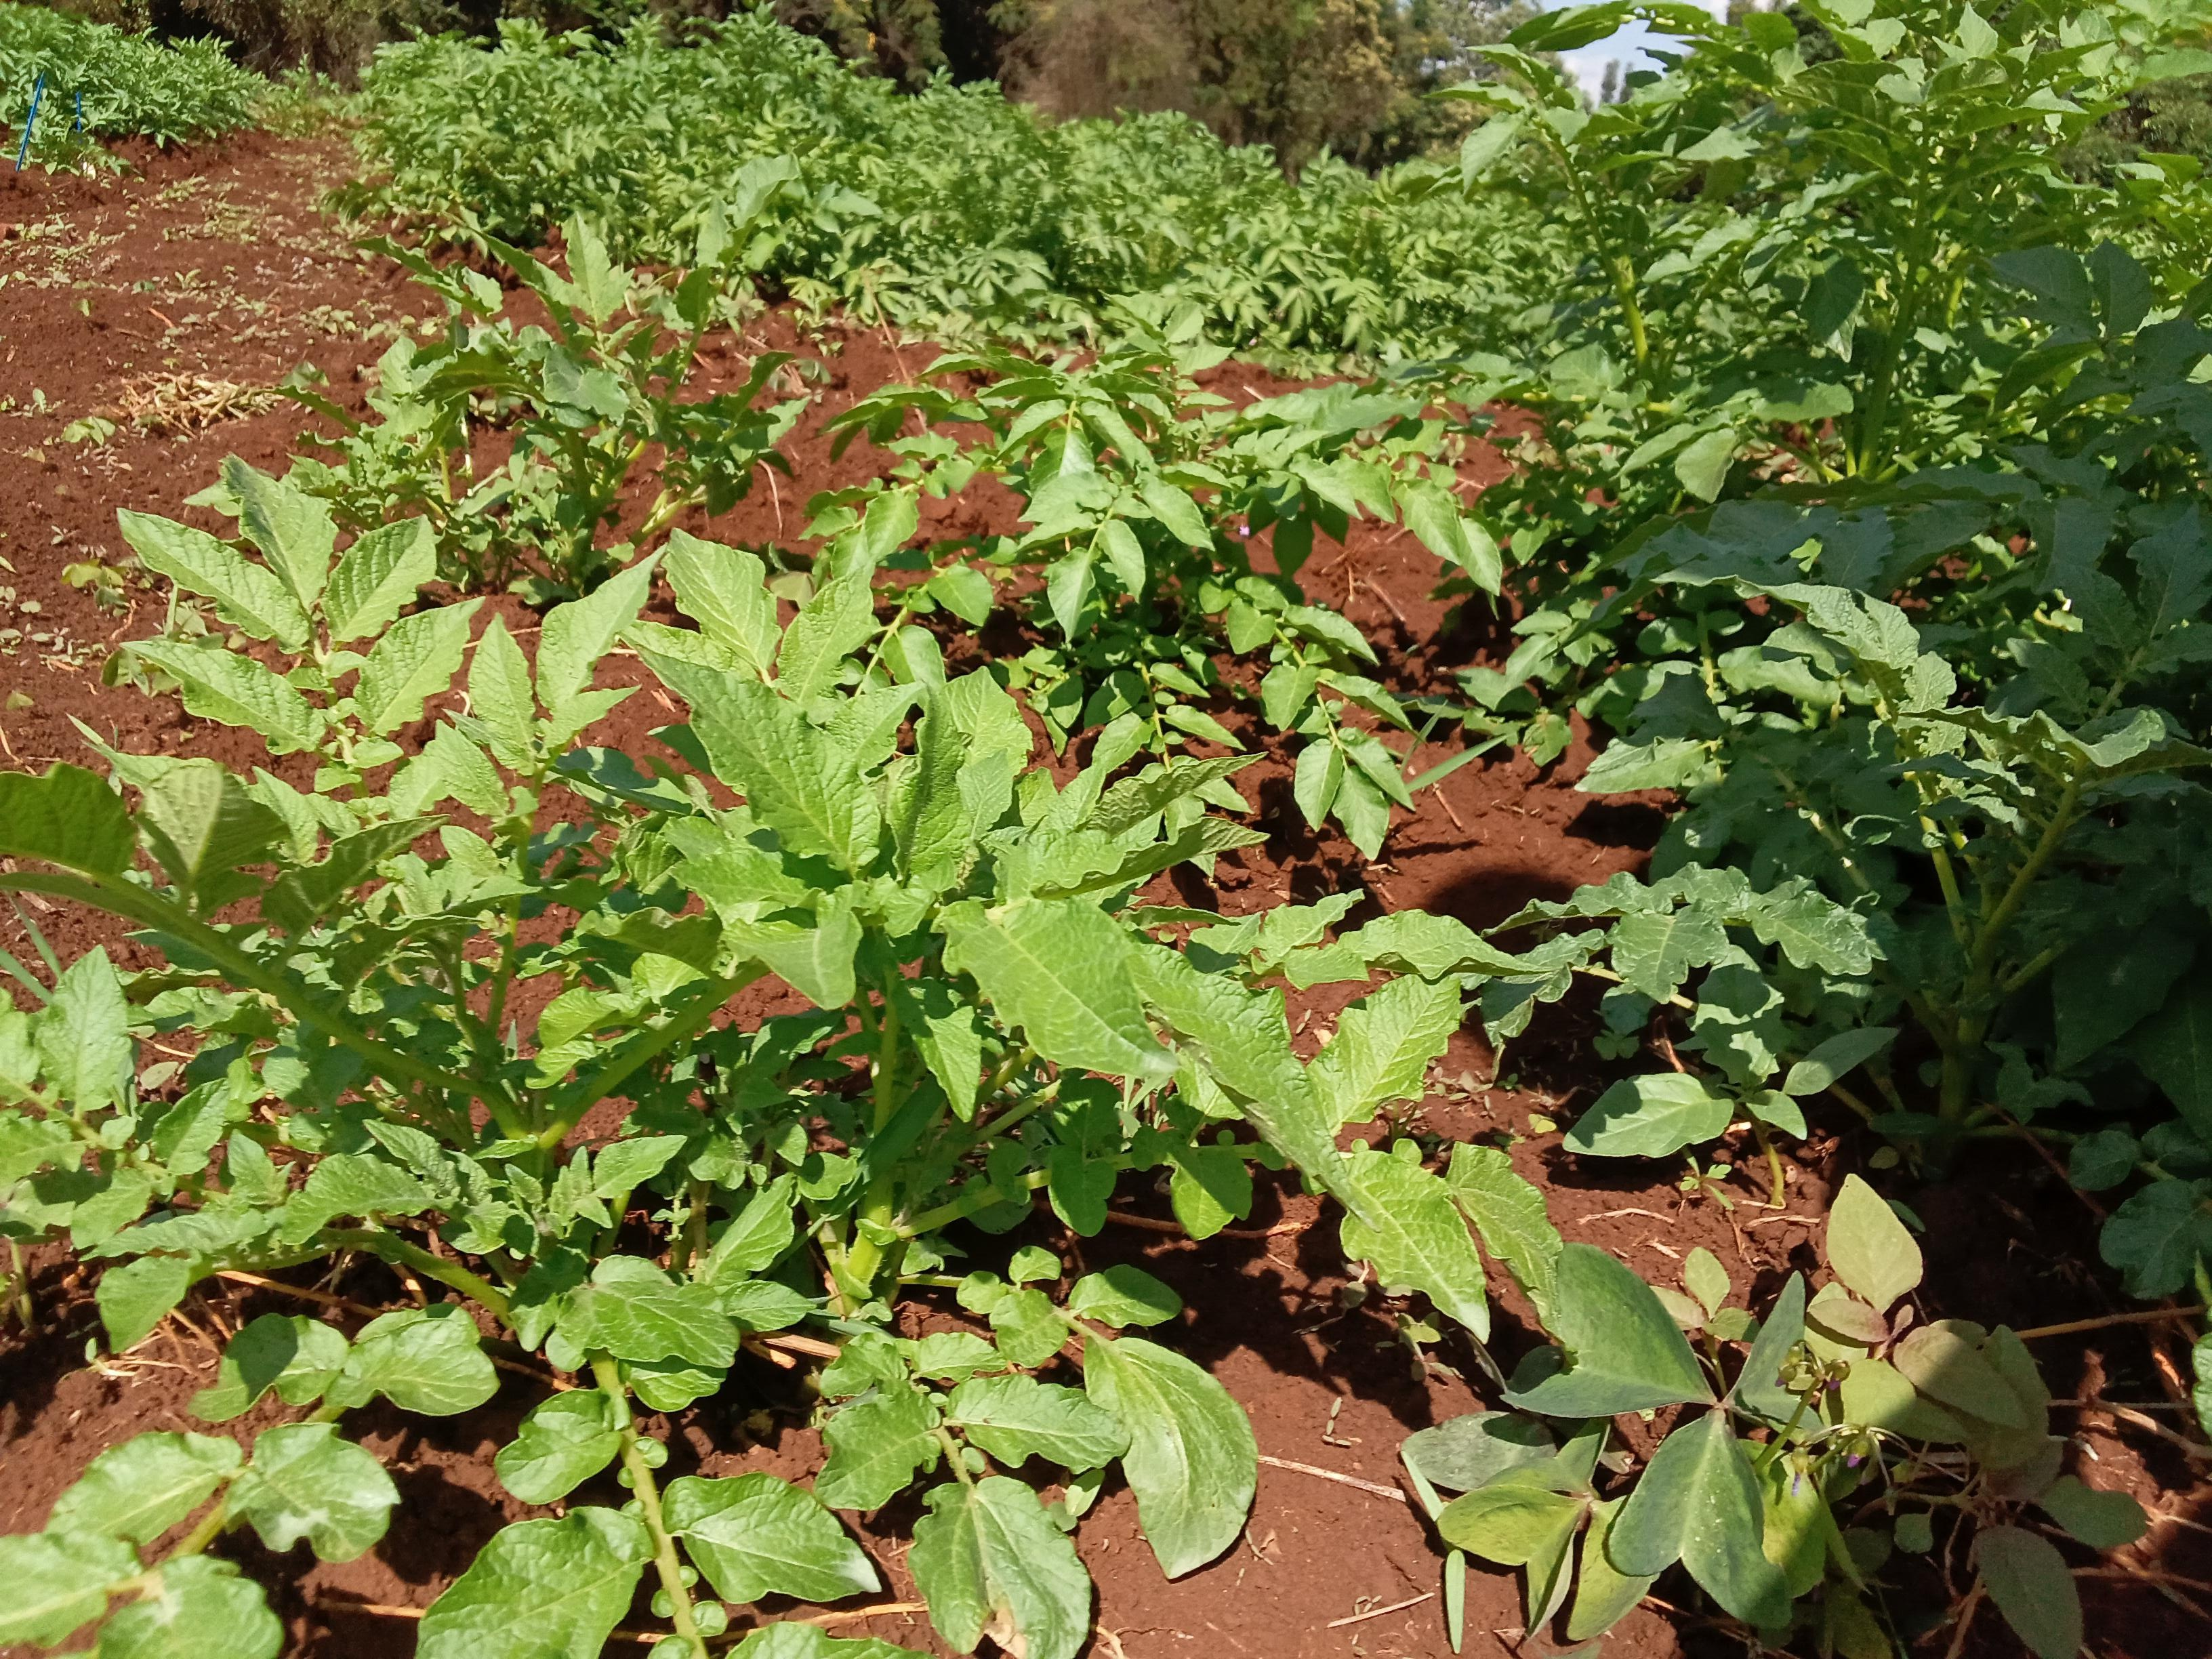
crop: potato
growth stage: vegetative
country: Kenya
